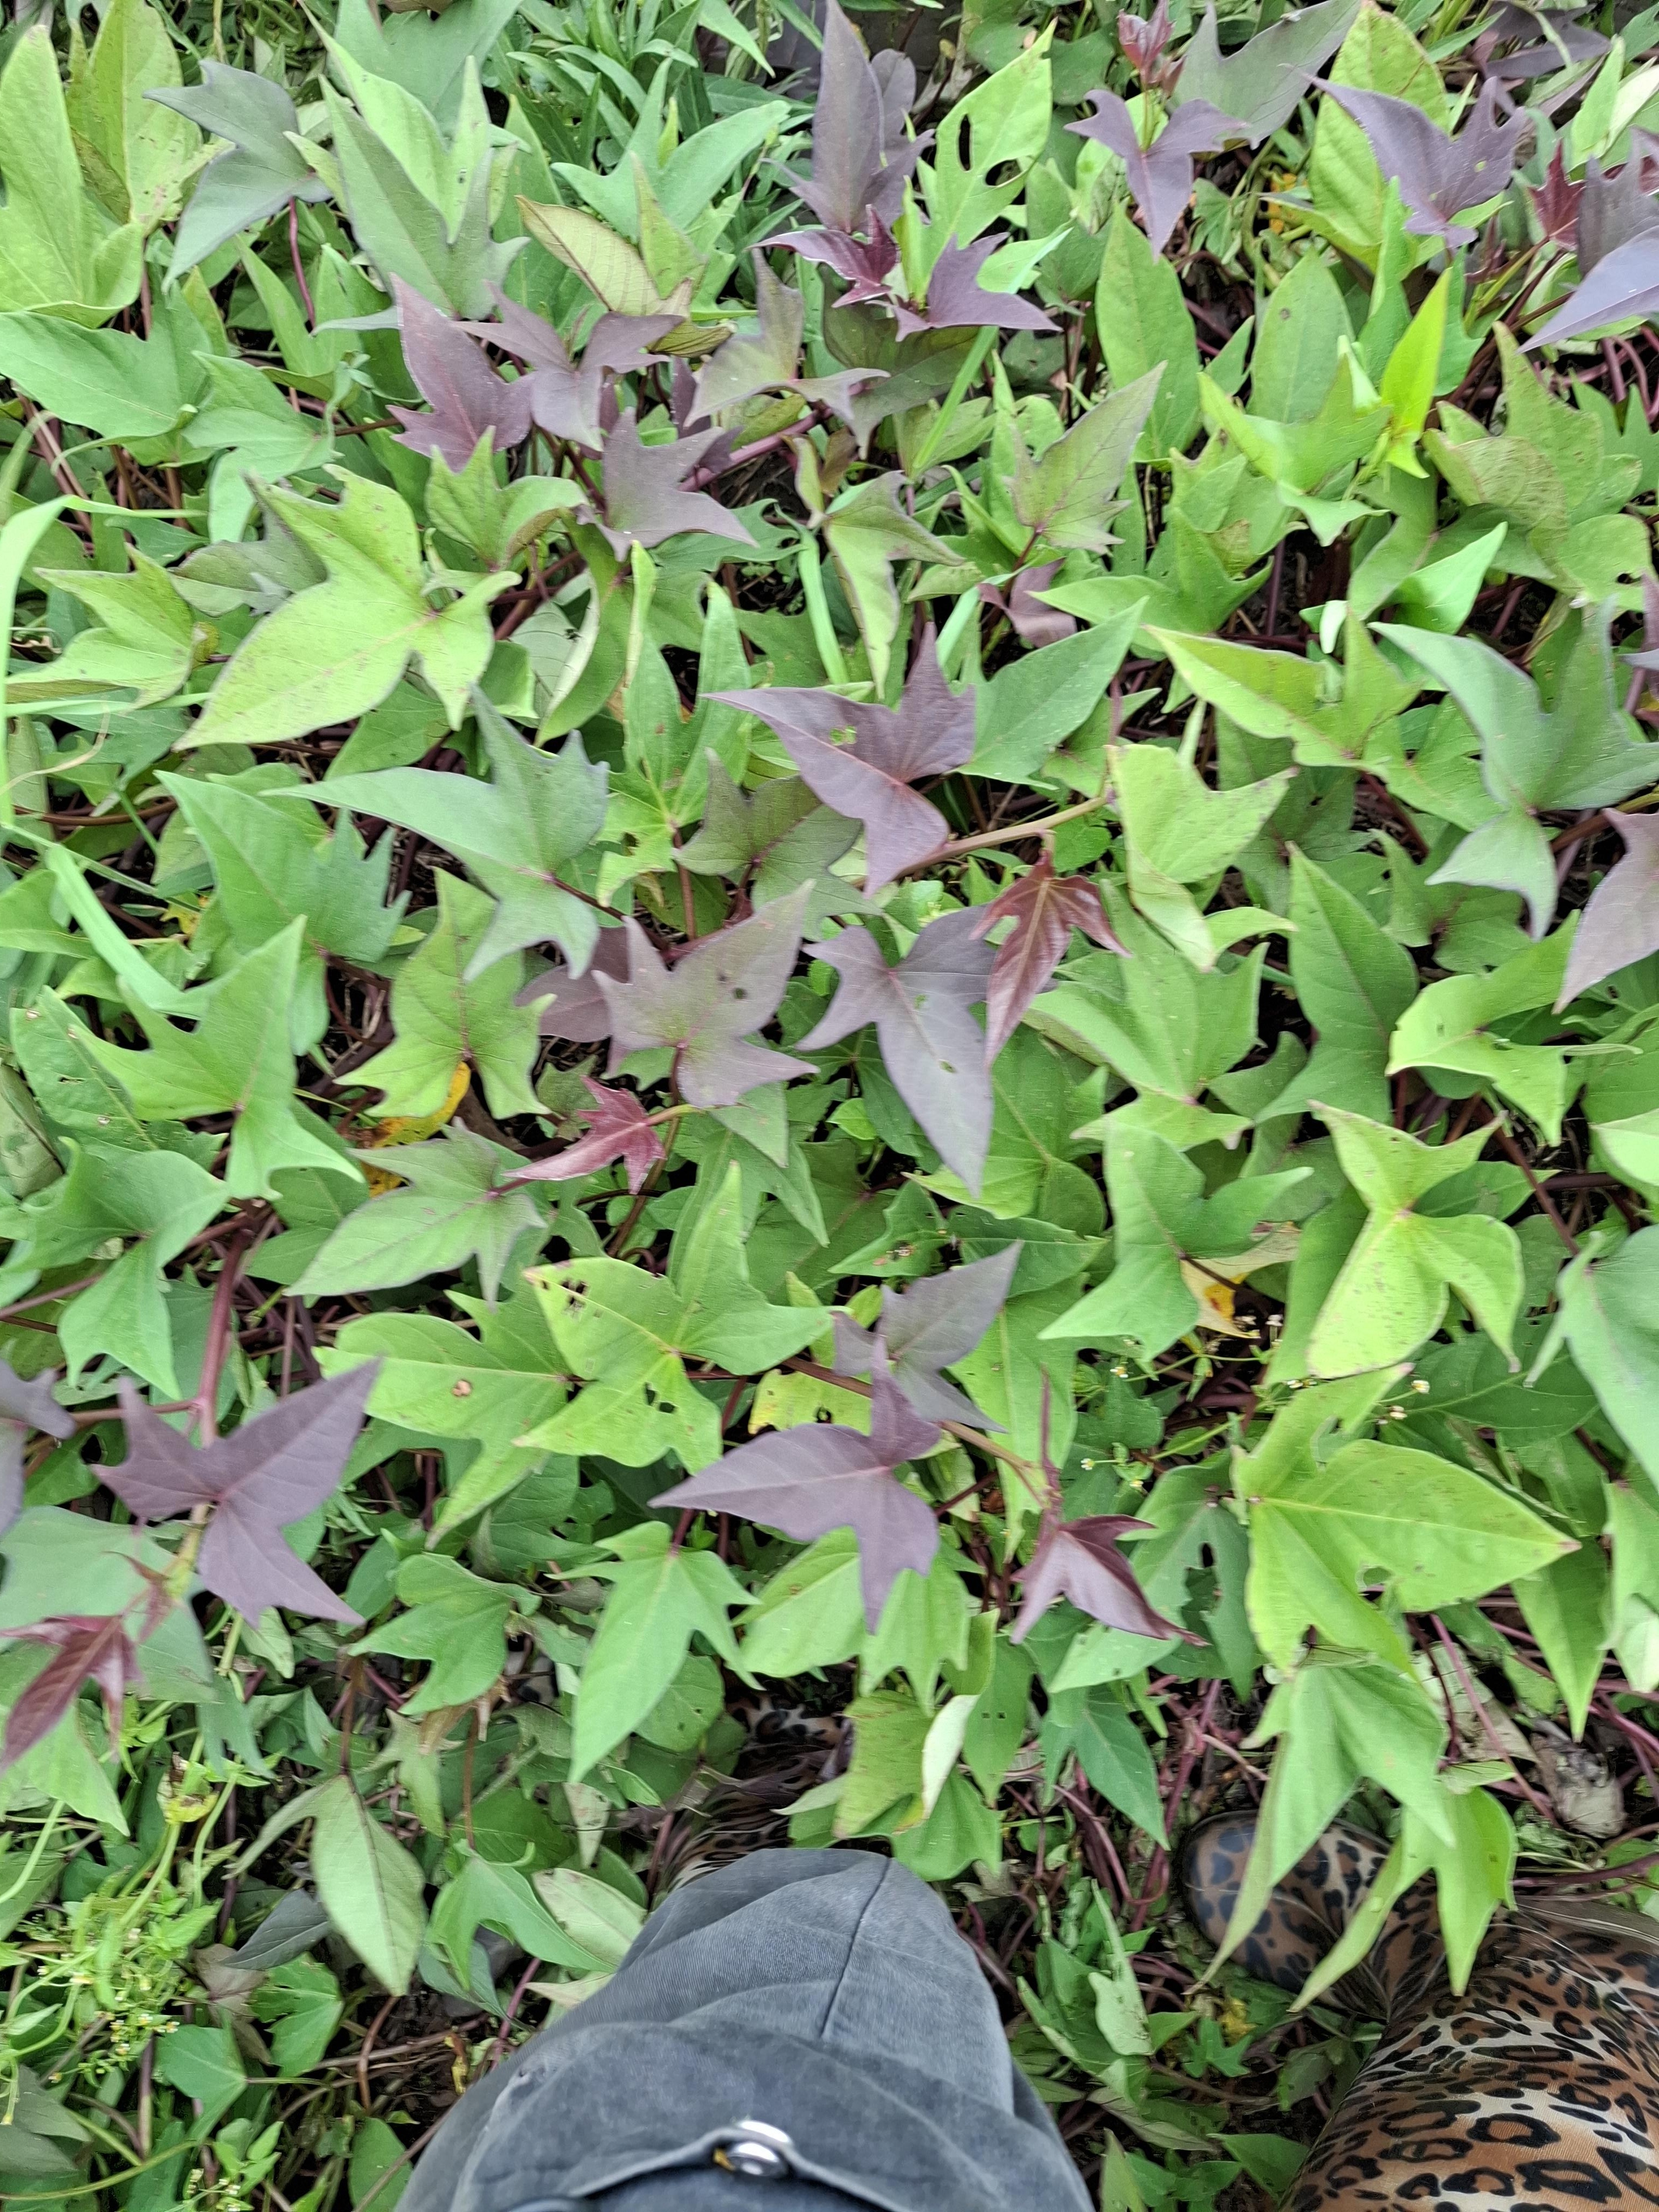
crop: sweet potato
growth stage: flowering
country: Tanzania
